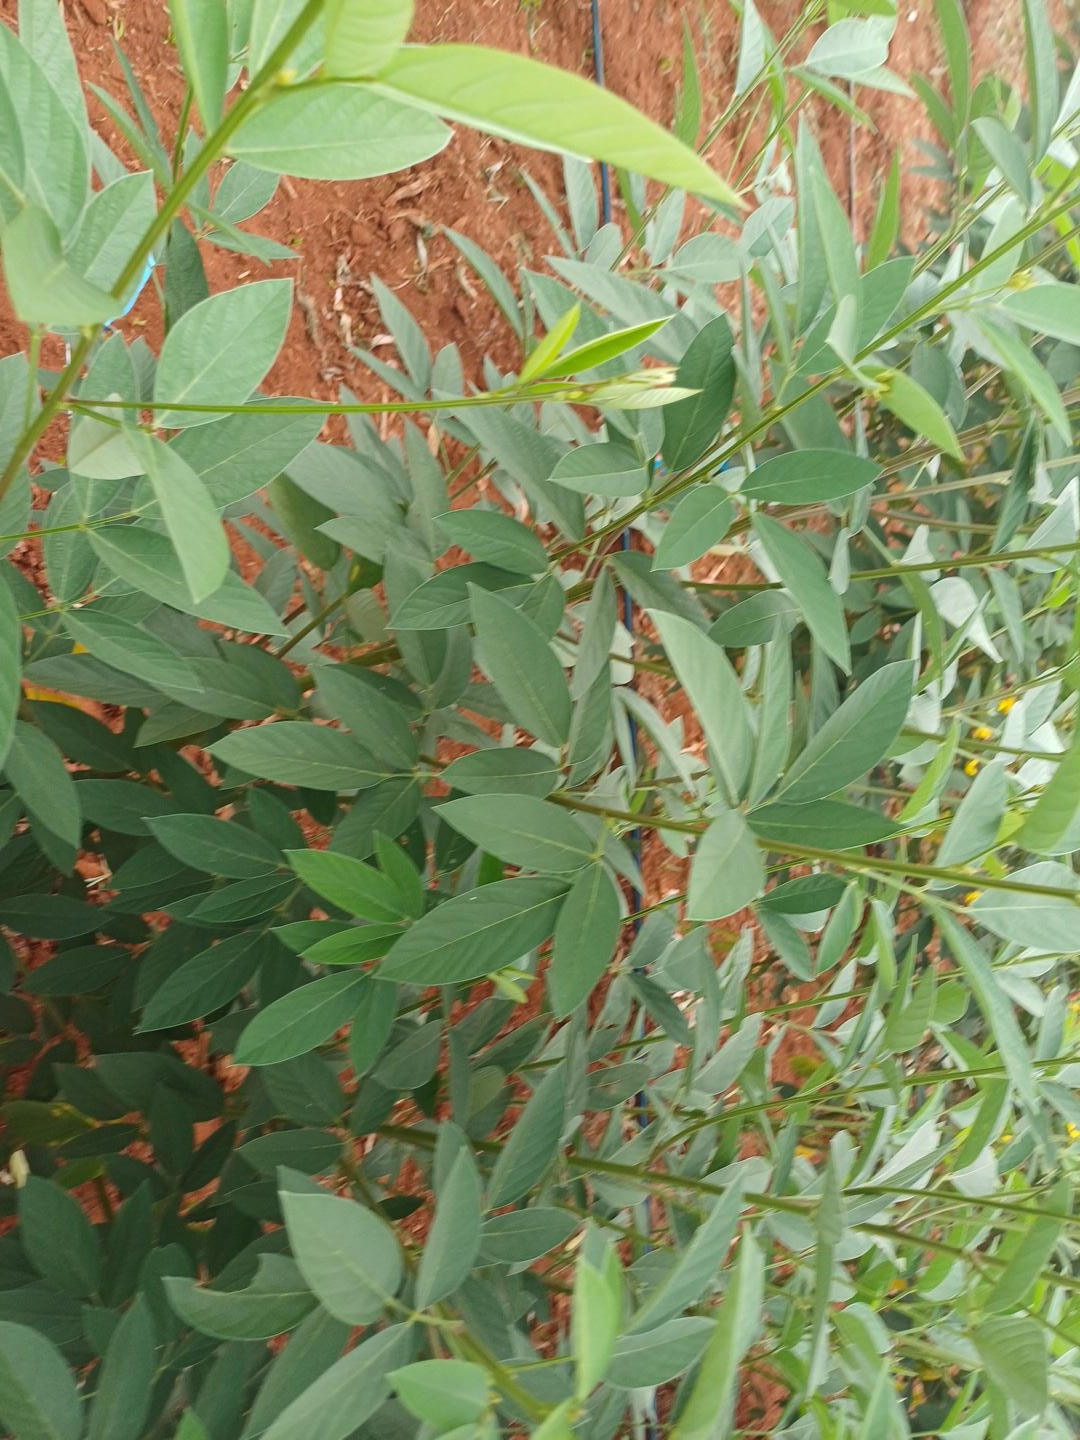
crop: pigeonpea
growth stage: vegetative
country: Kenya
